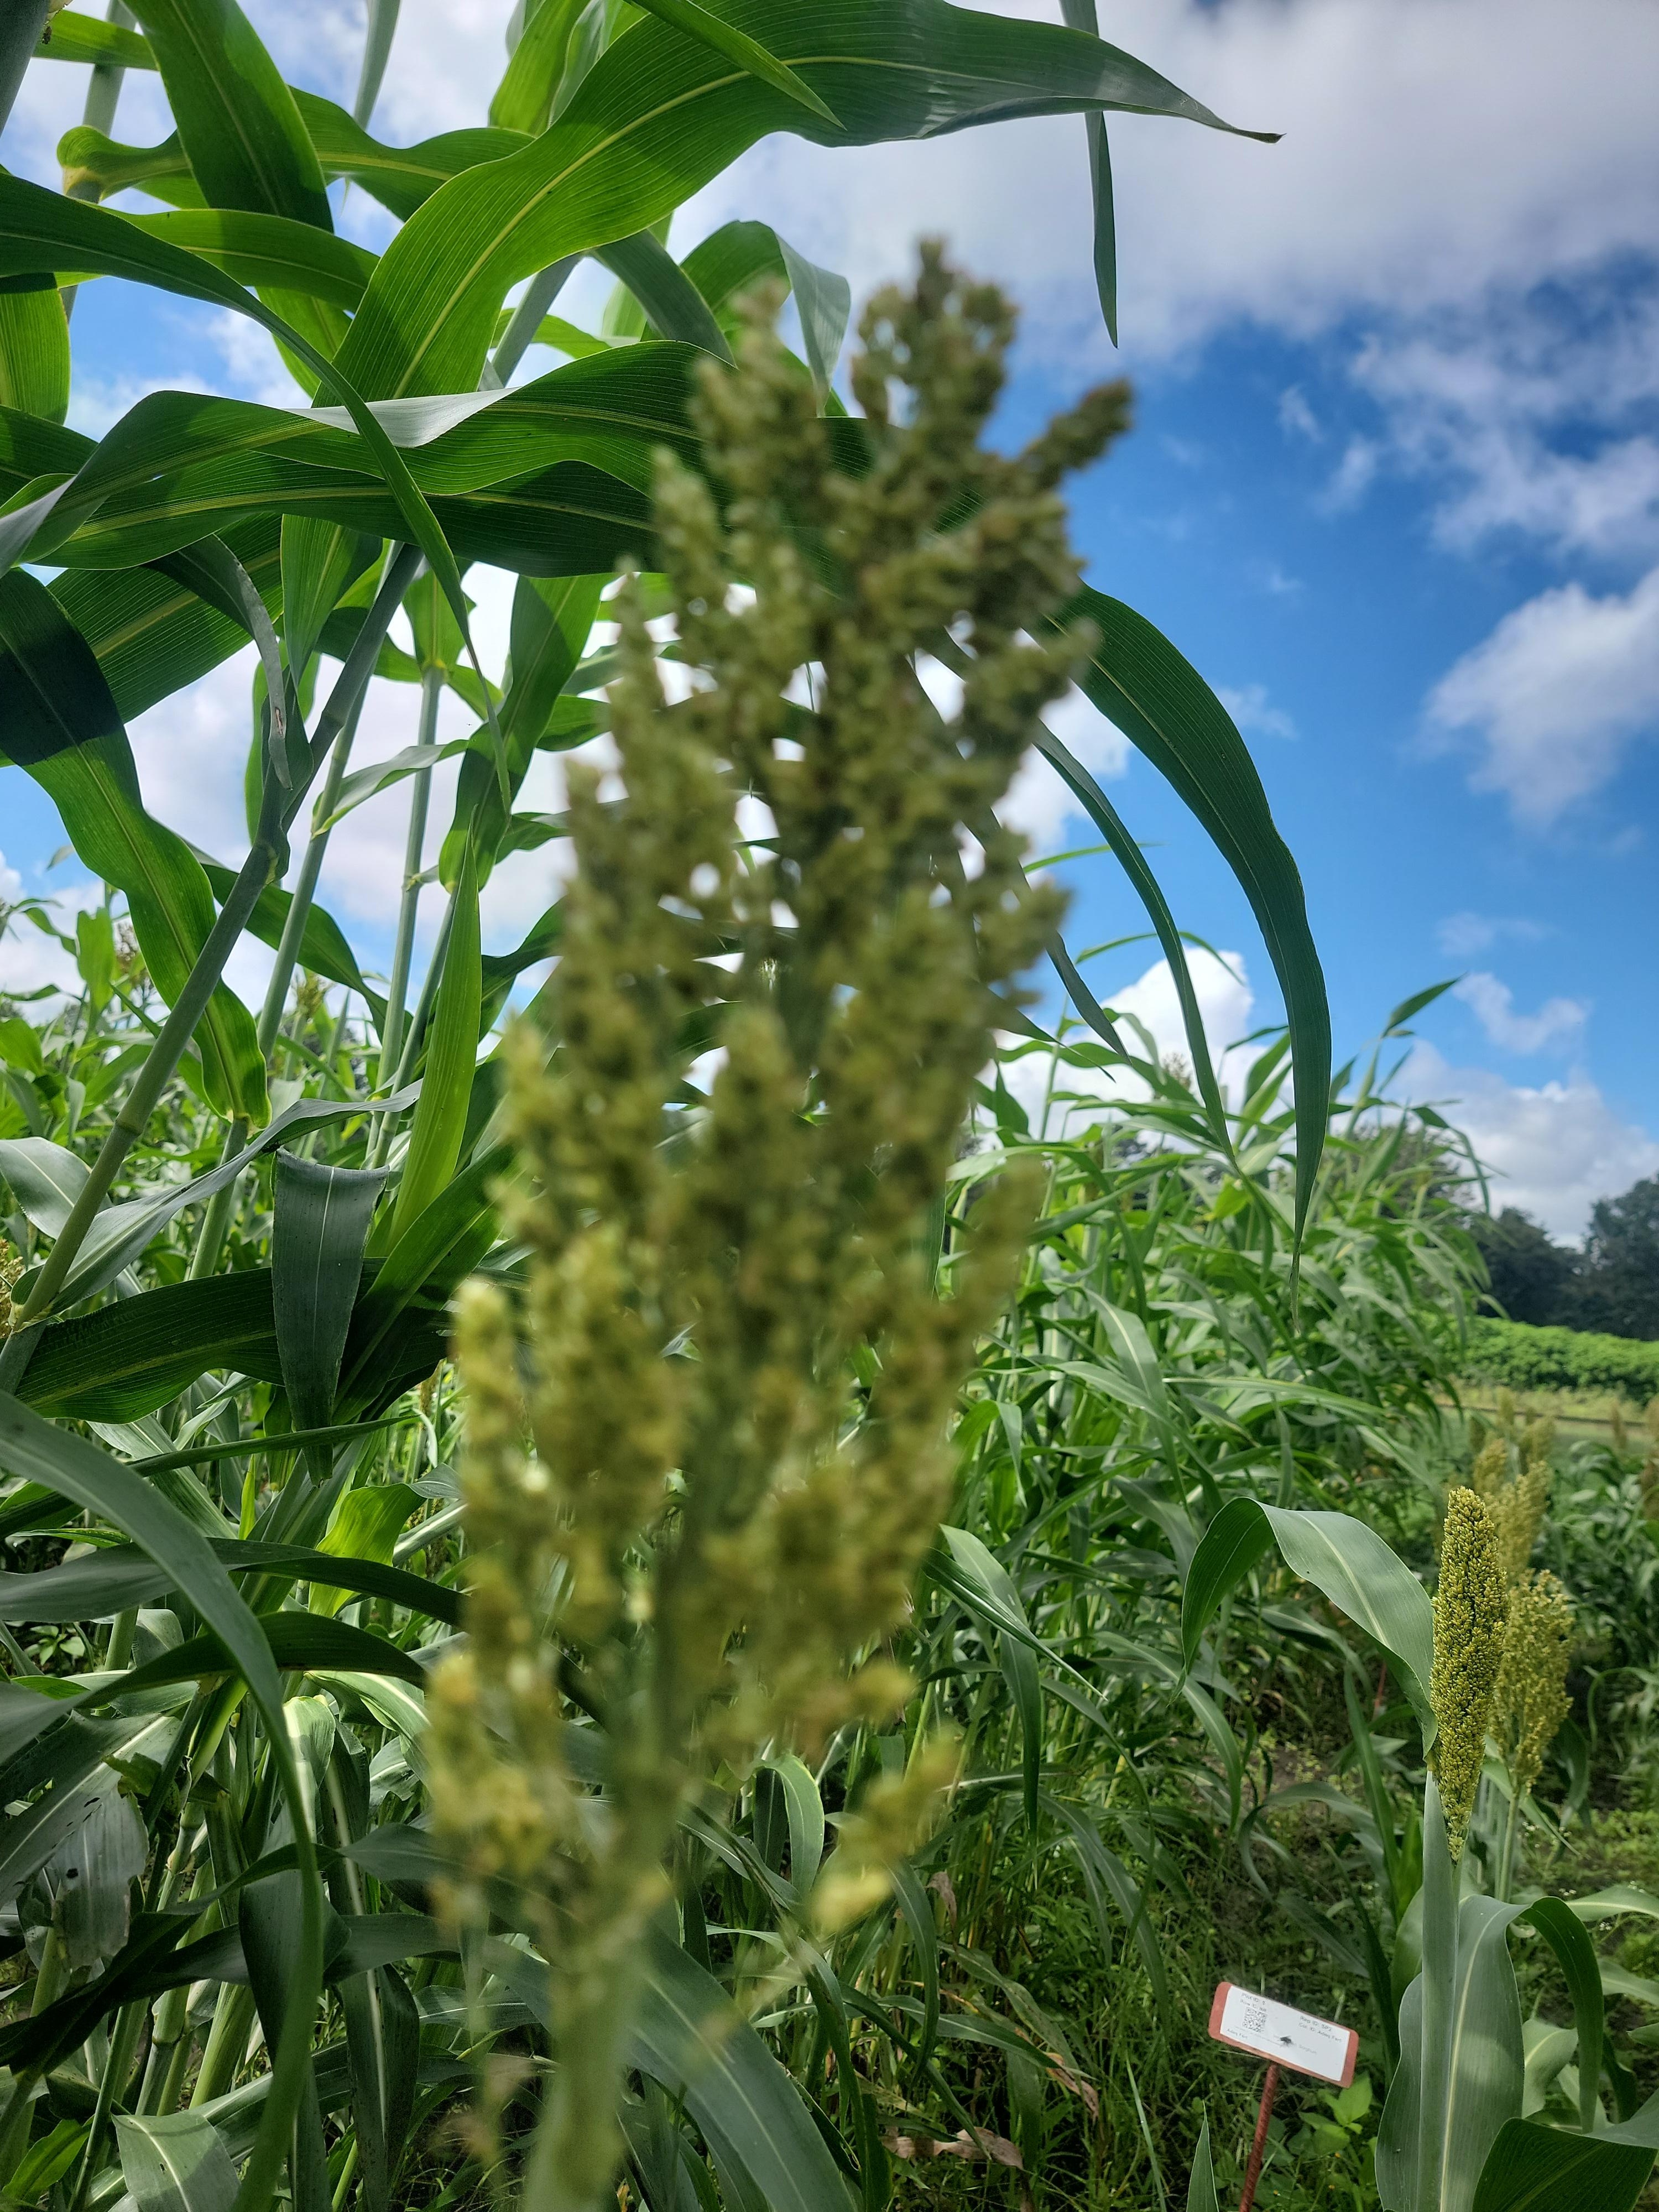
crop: sorghum
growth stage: heading tuber
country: Tanzania
